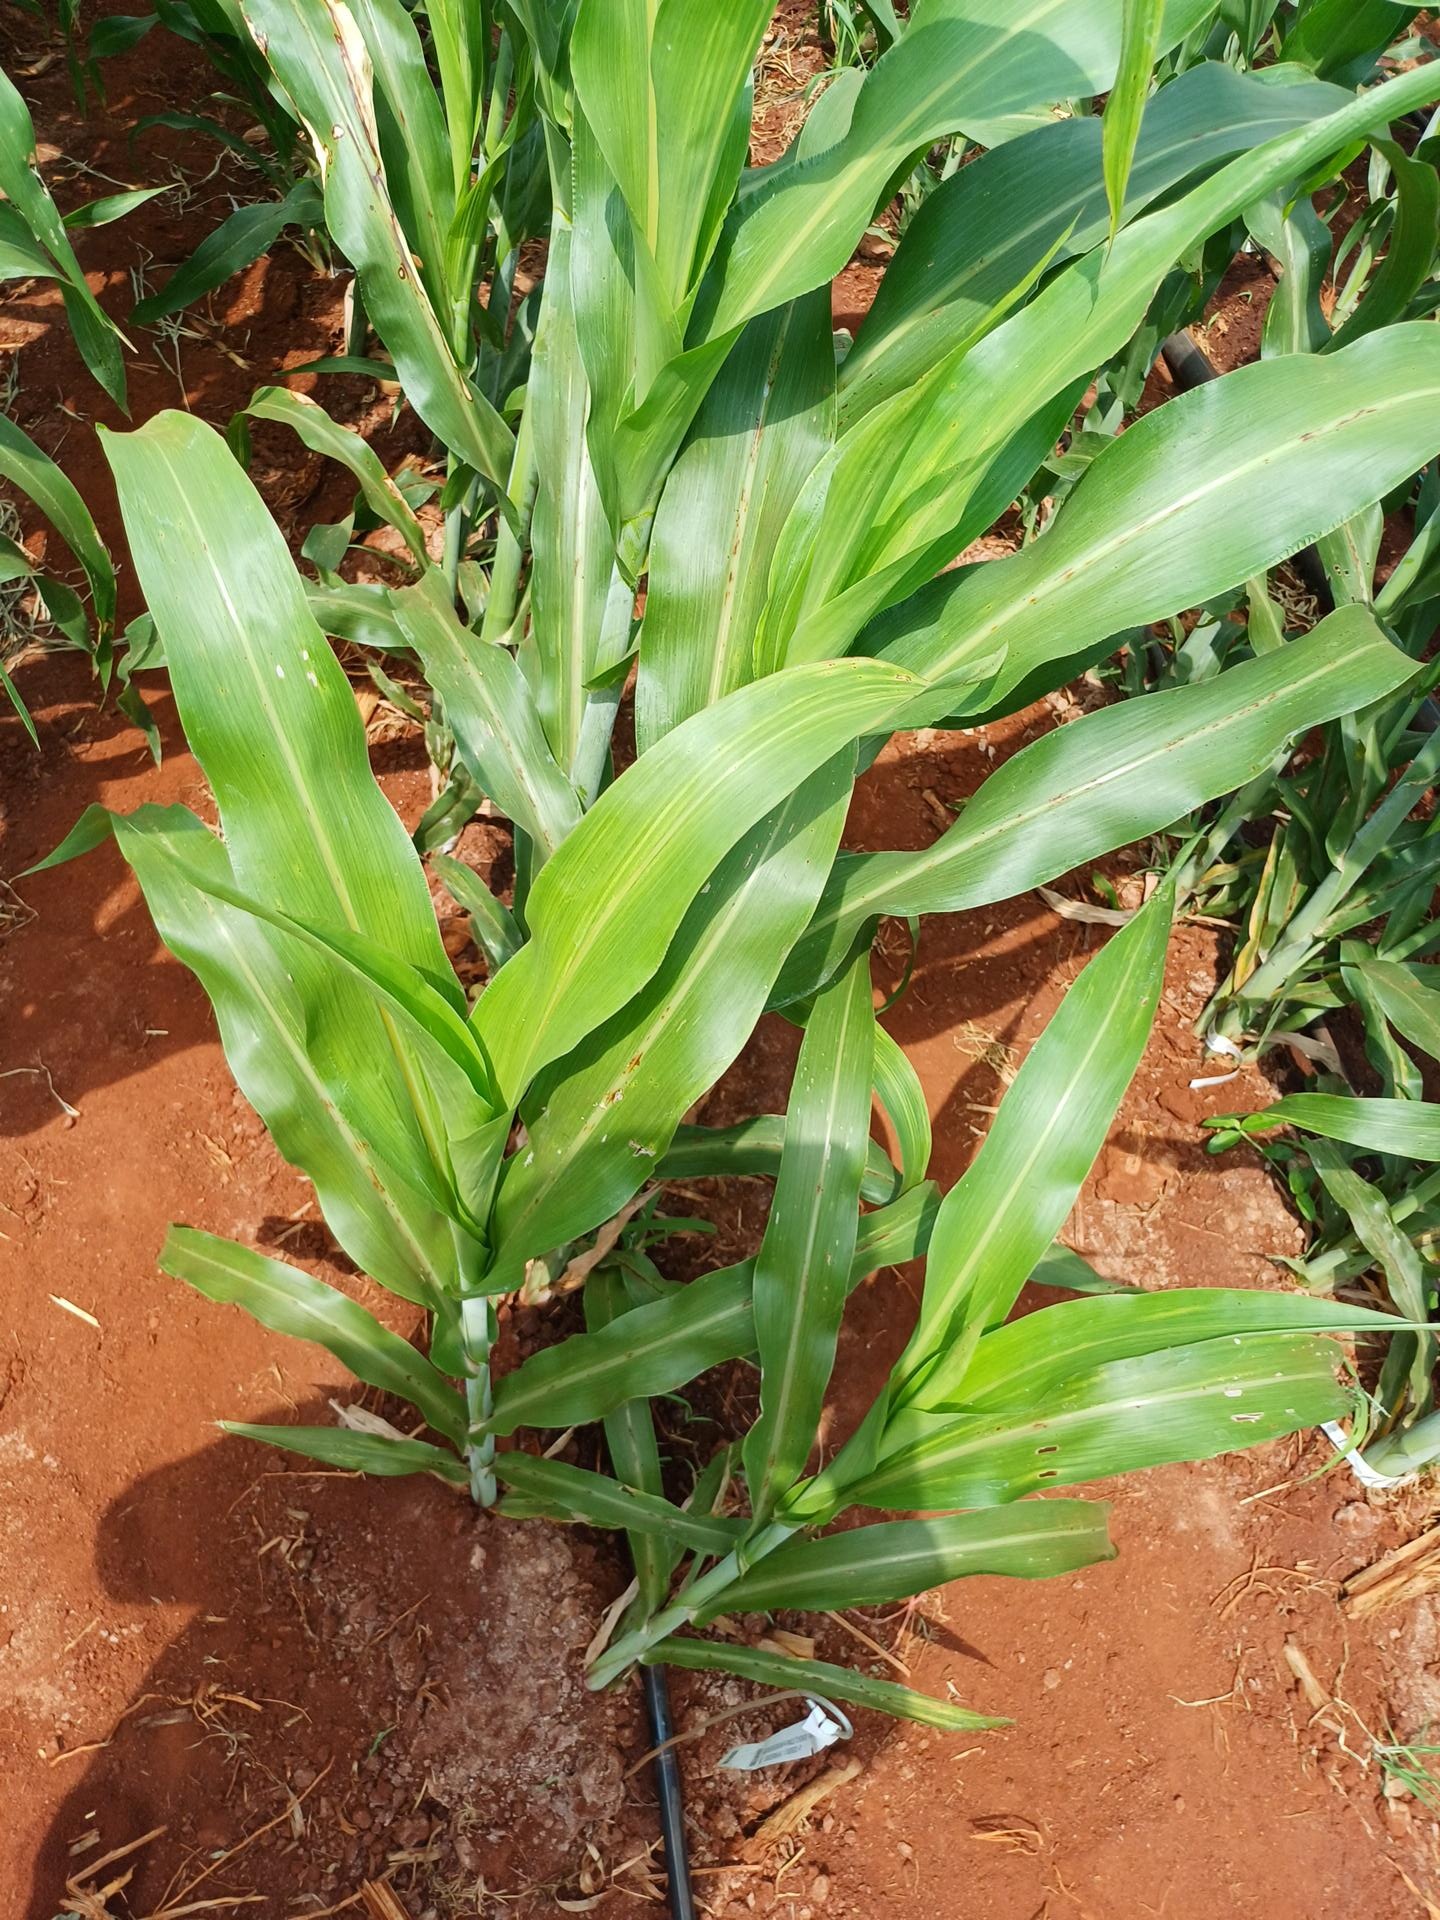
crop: sorghum
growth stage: vegetative
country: Kenya
